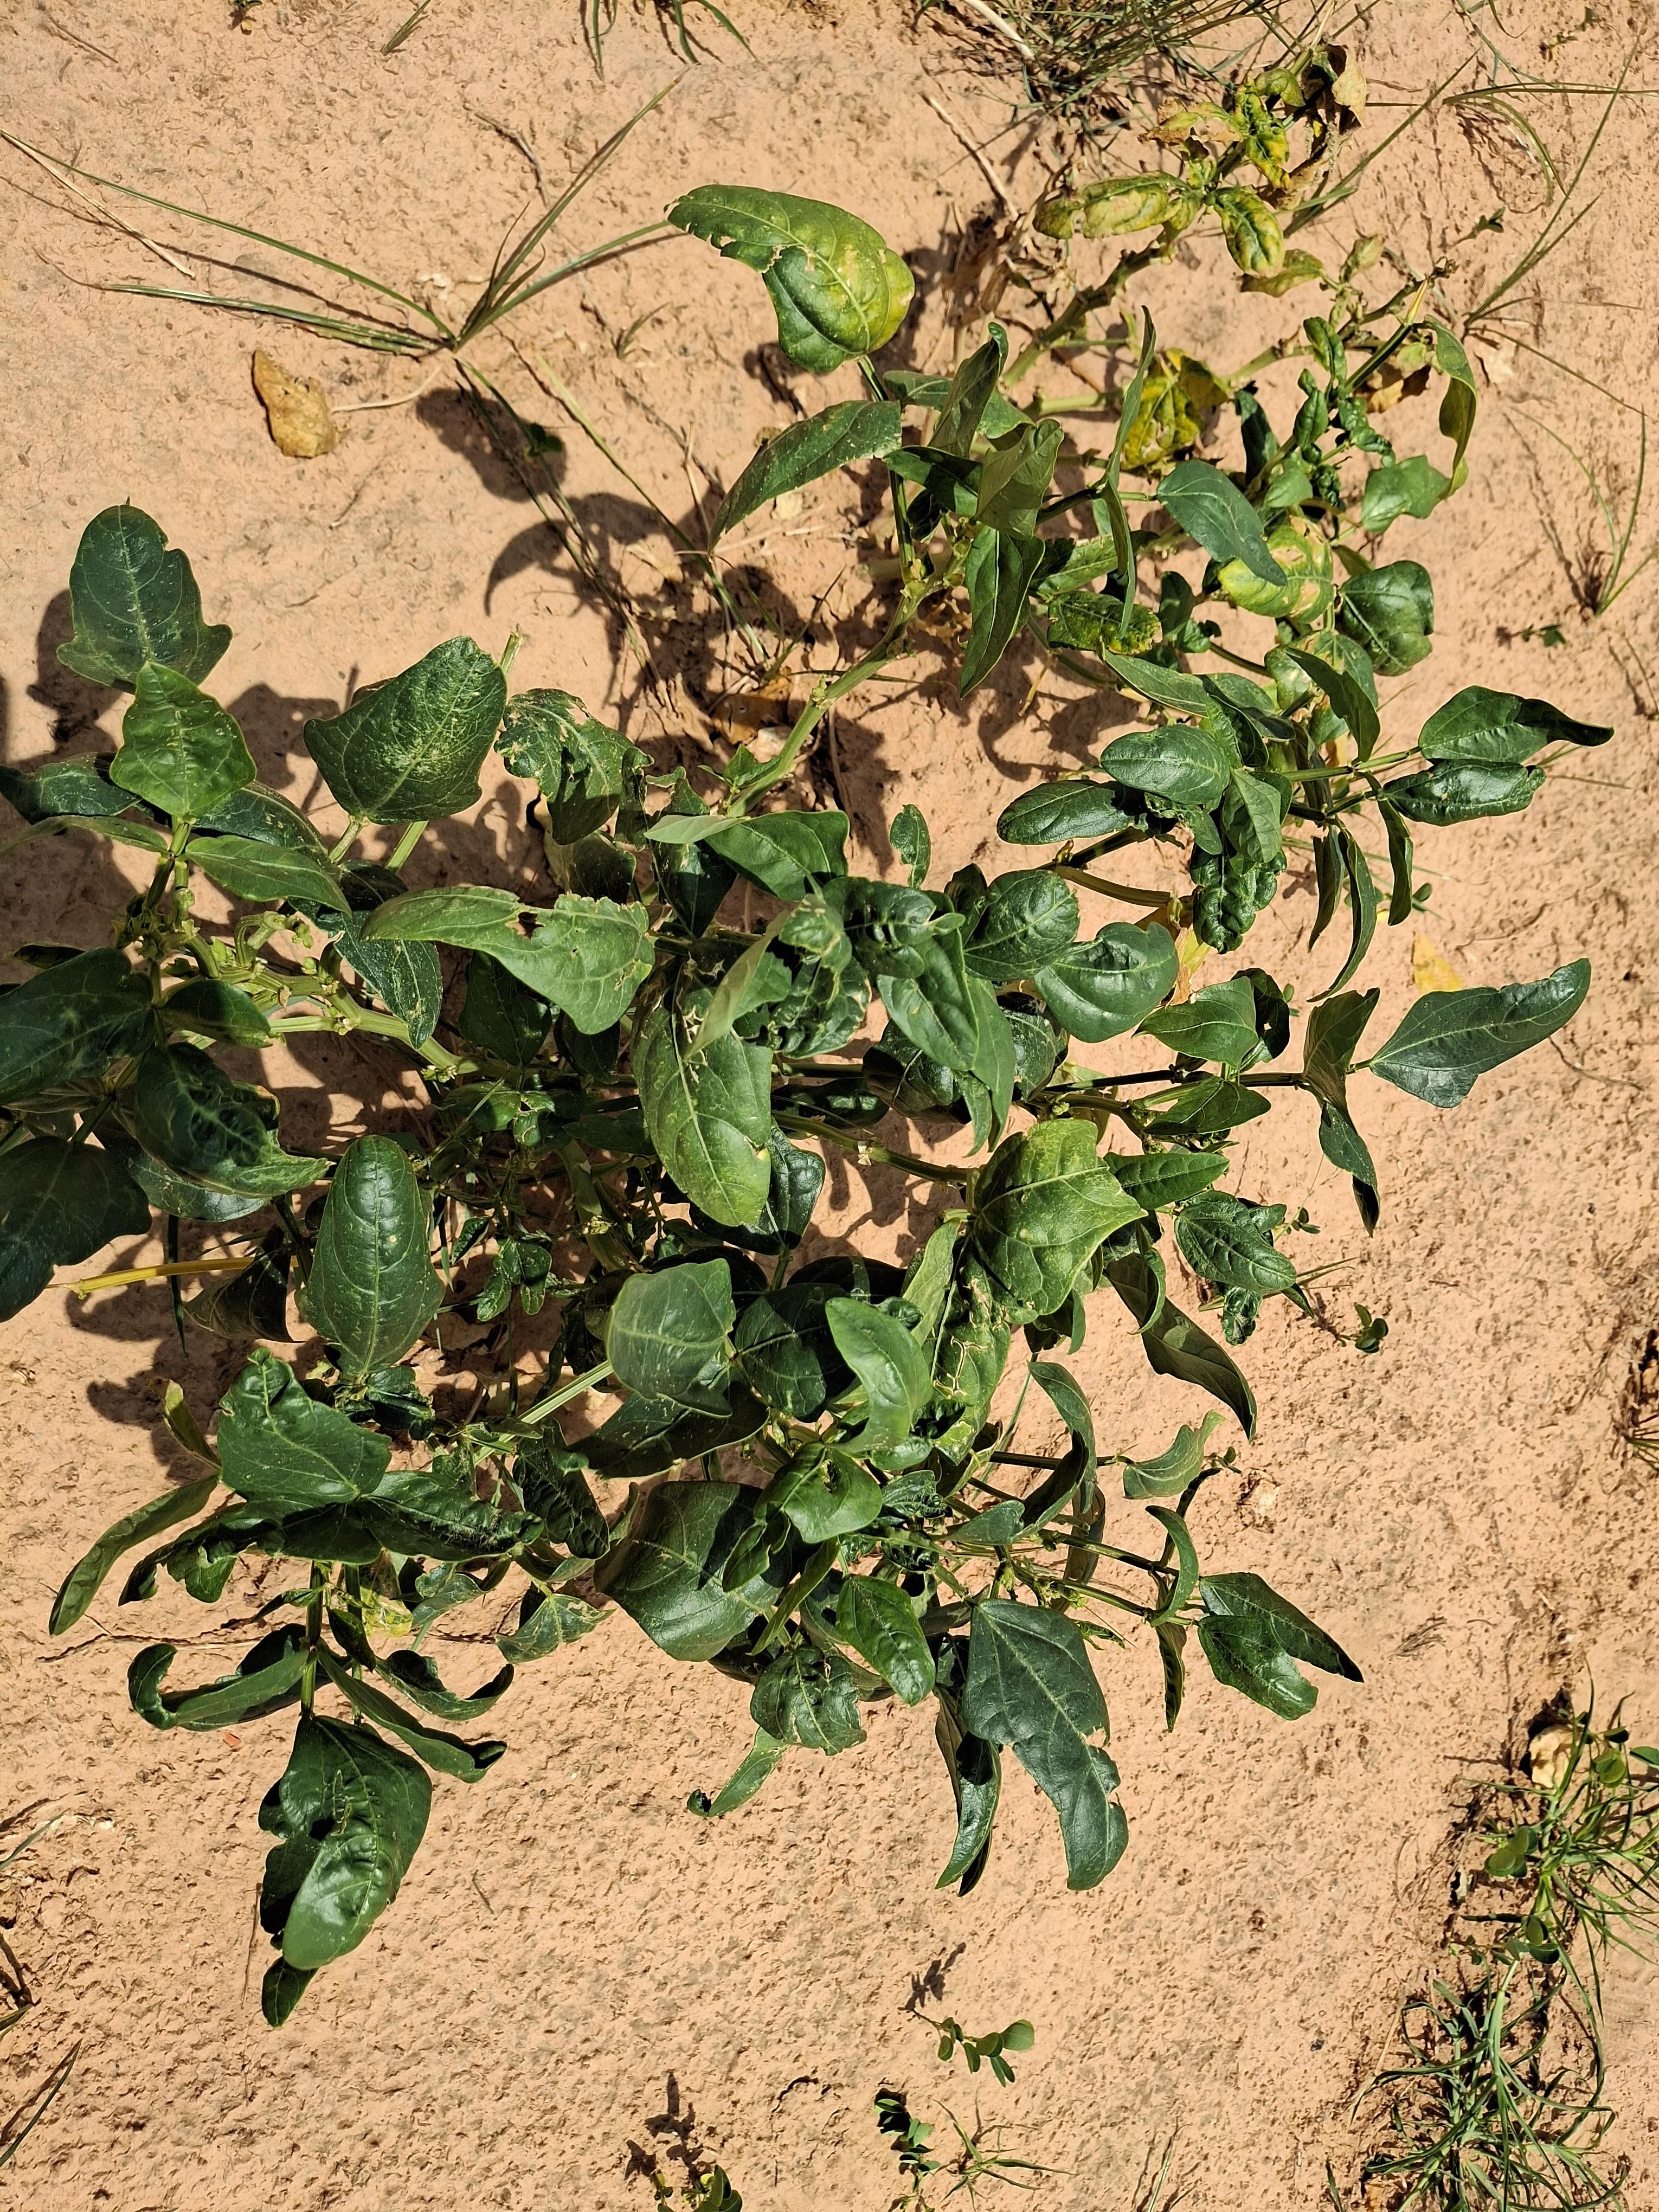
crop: cowpea
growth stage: harvest maturity
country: Nigeria
